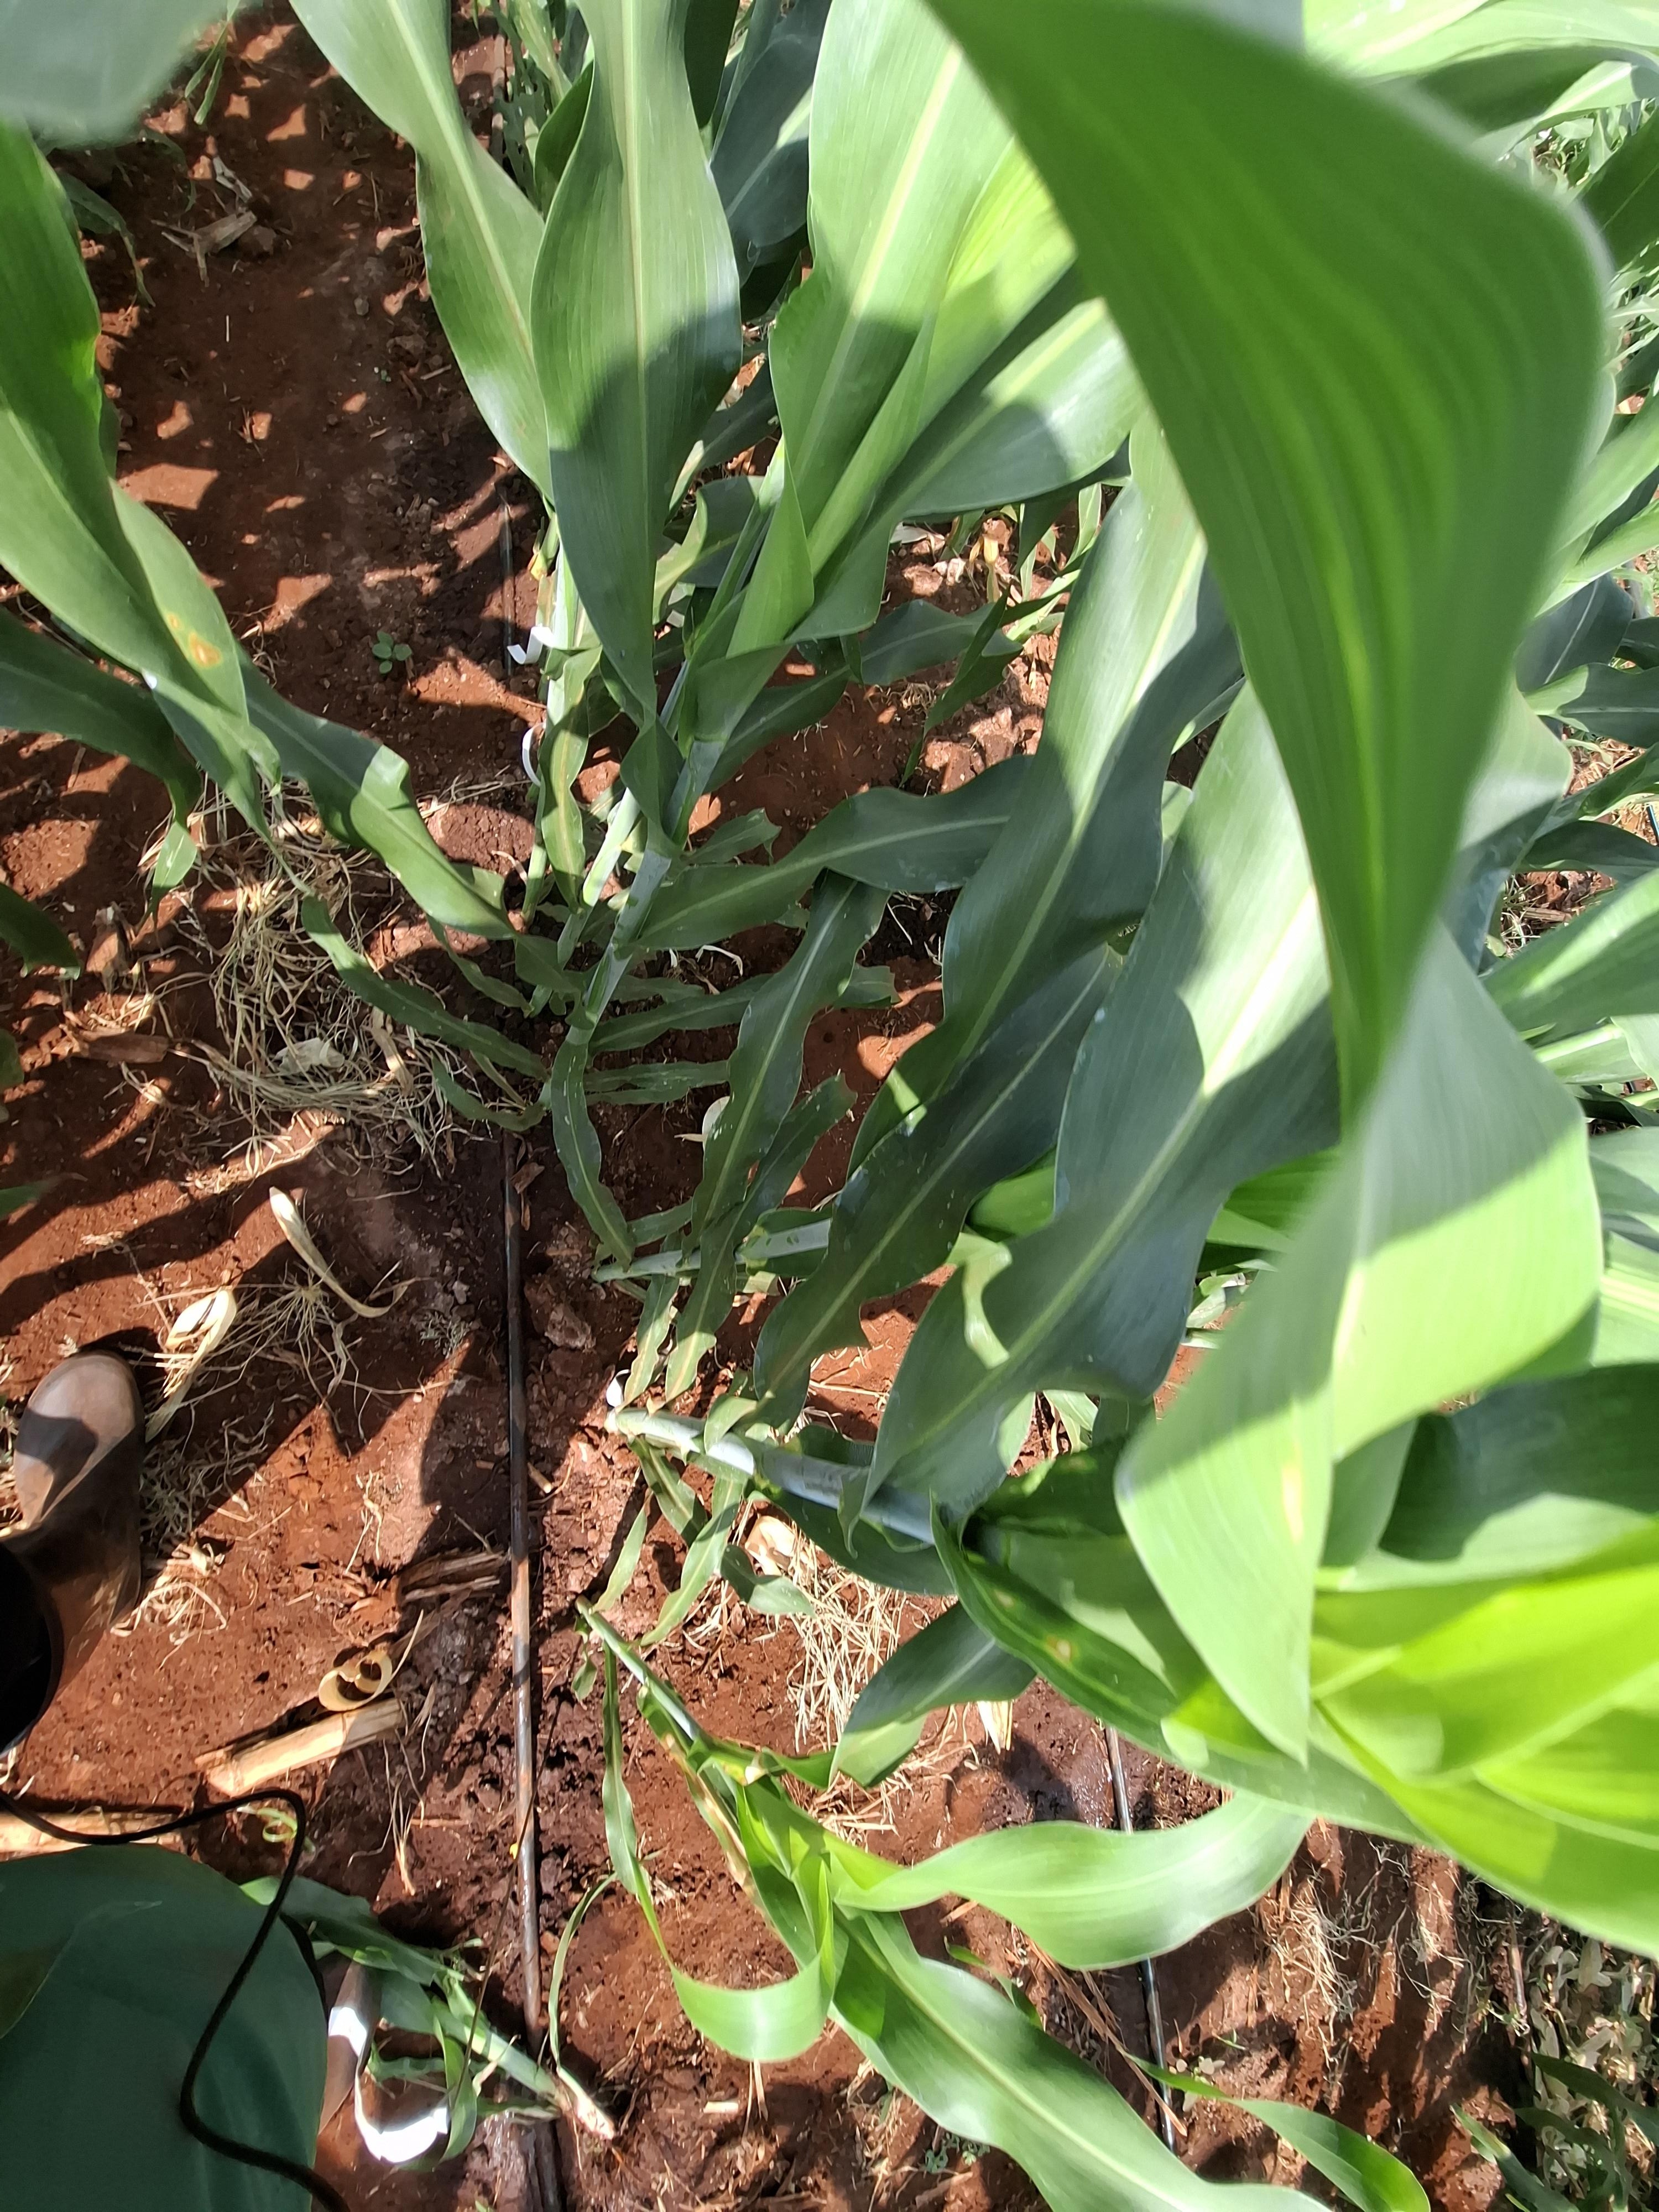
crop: sorghum
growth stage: vegetative
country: Kenya
